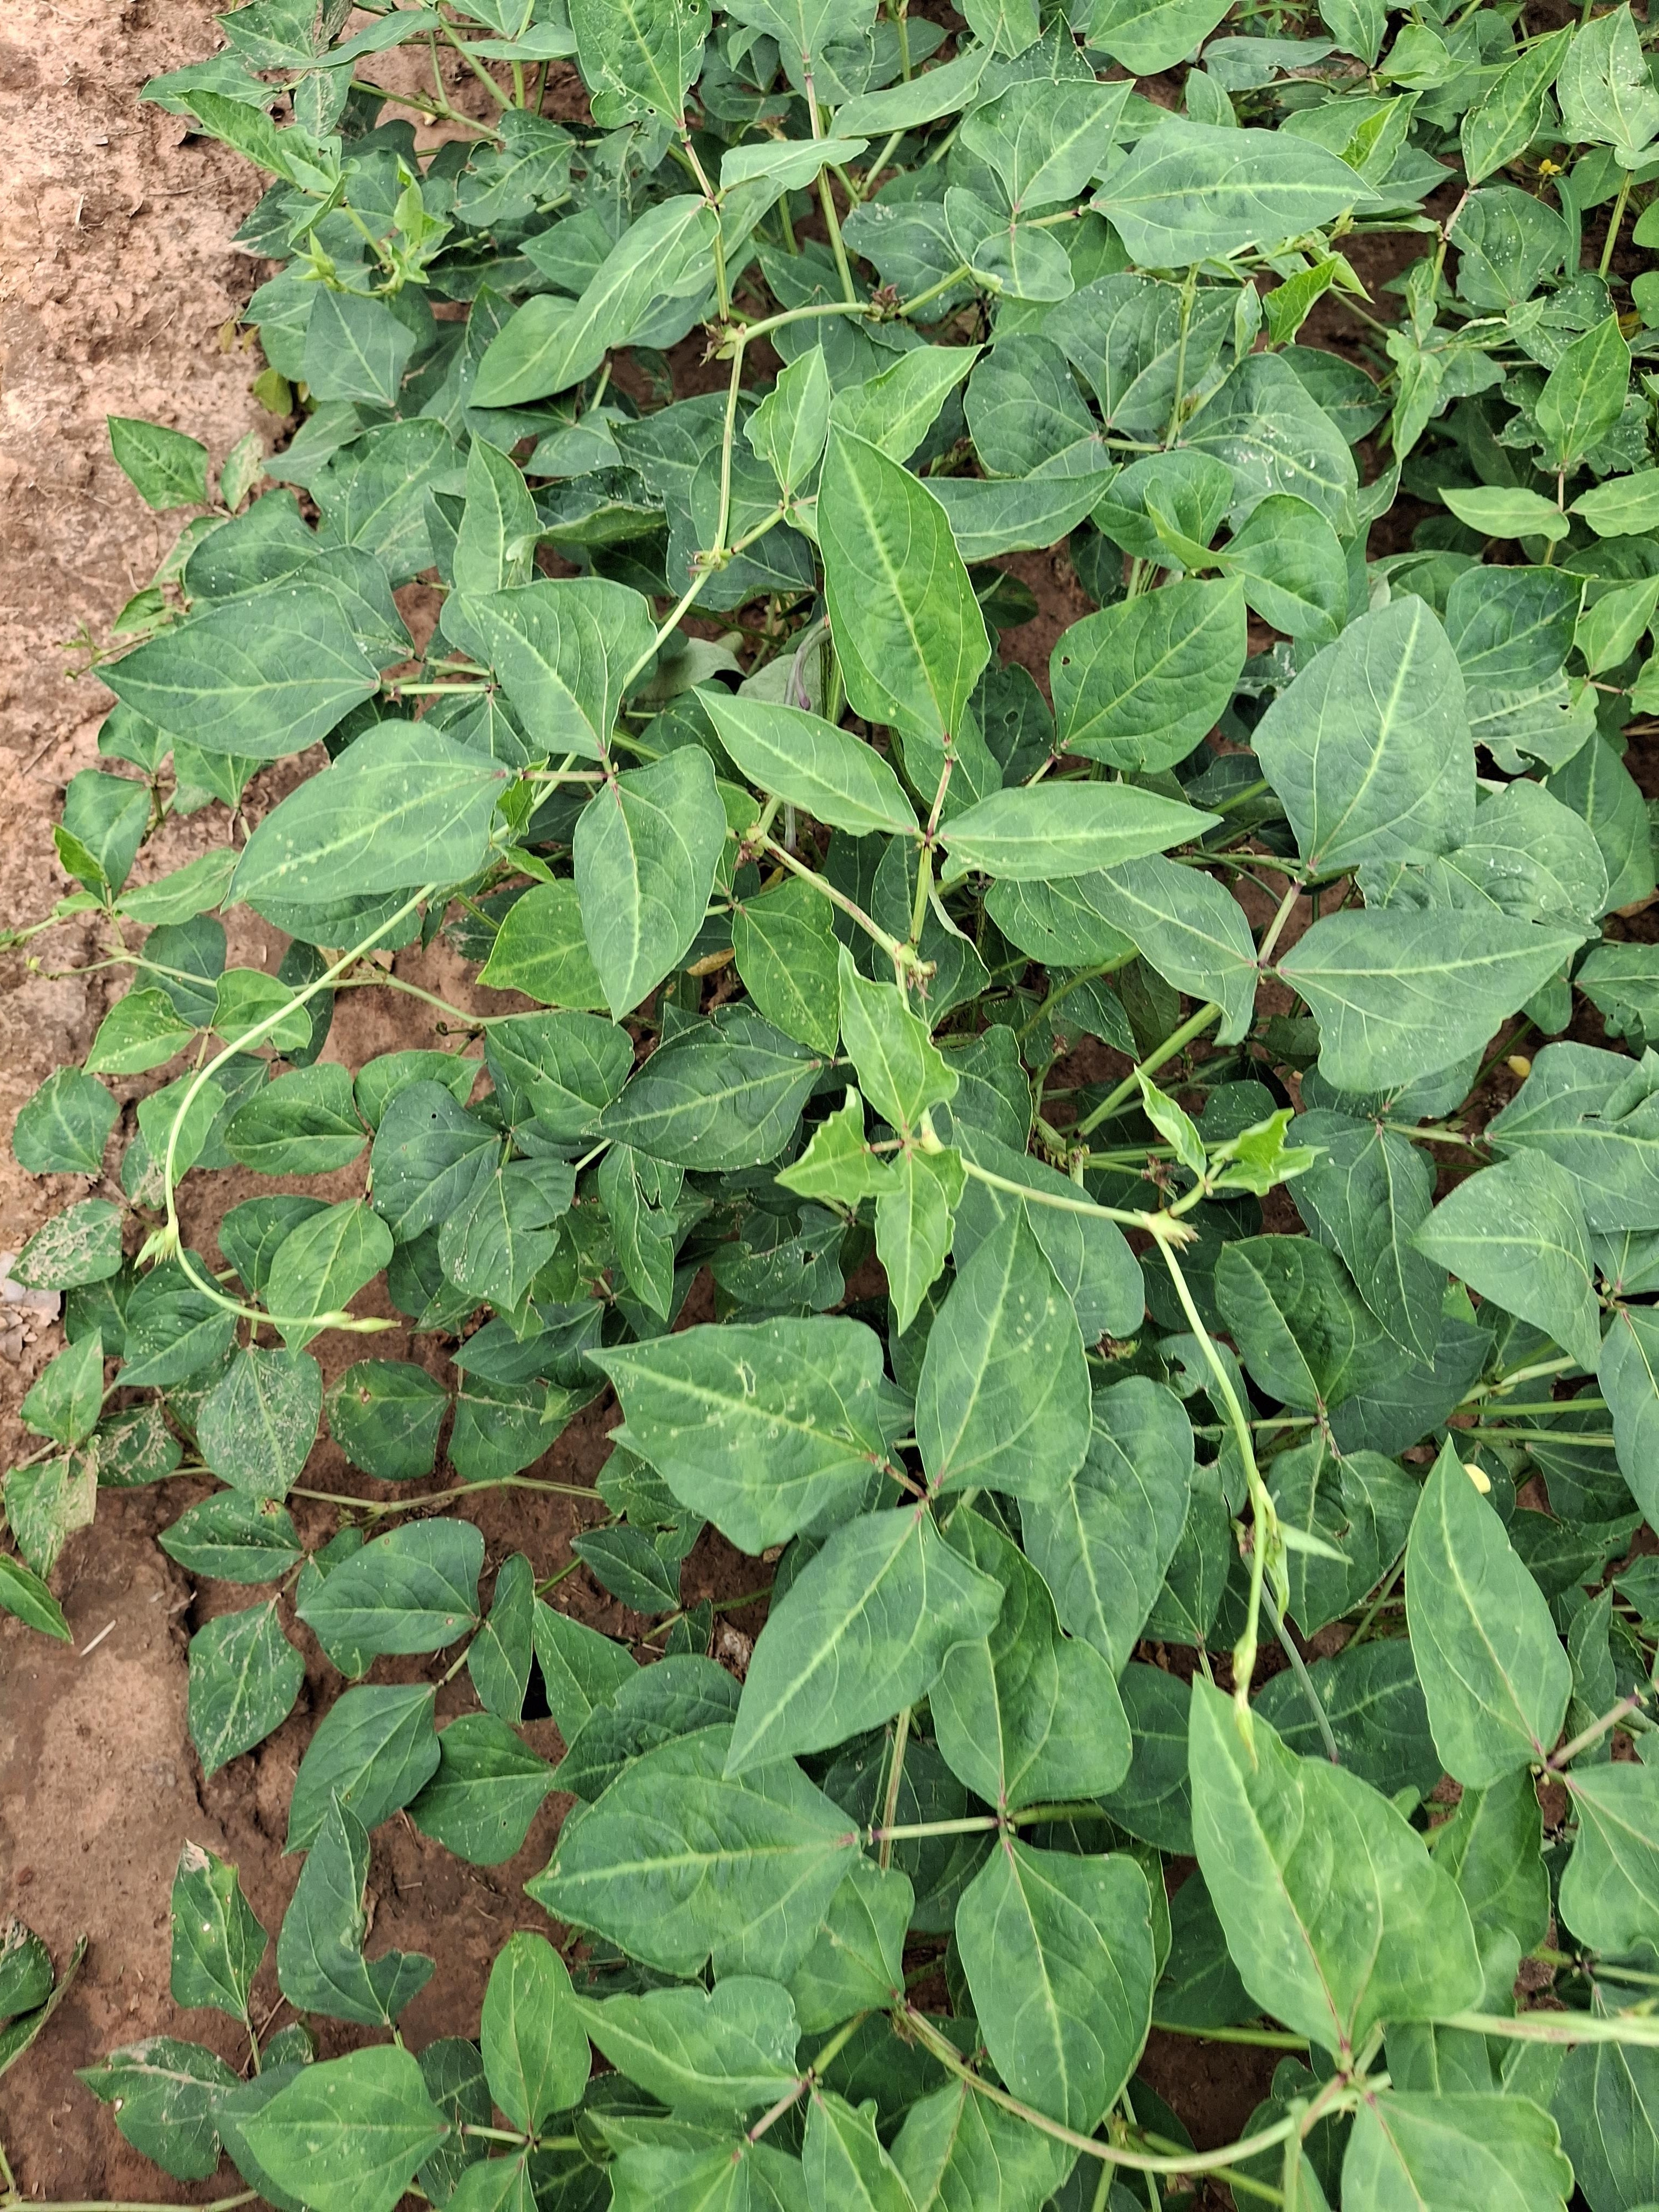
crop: cowpea
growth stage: flowering
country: Nigeria
